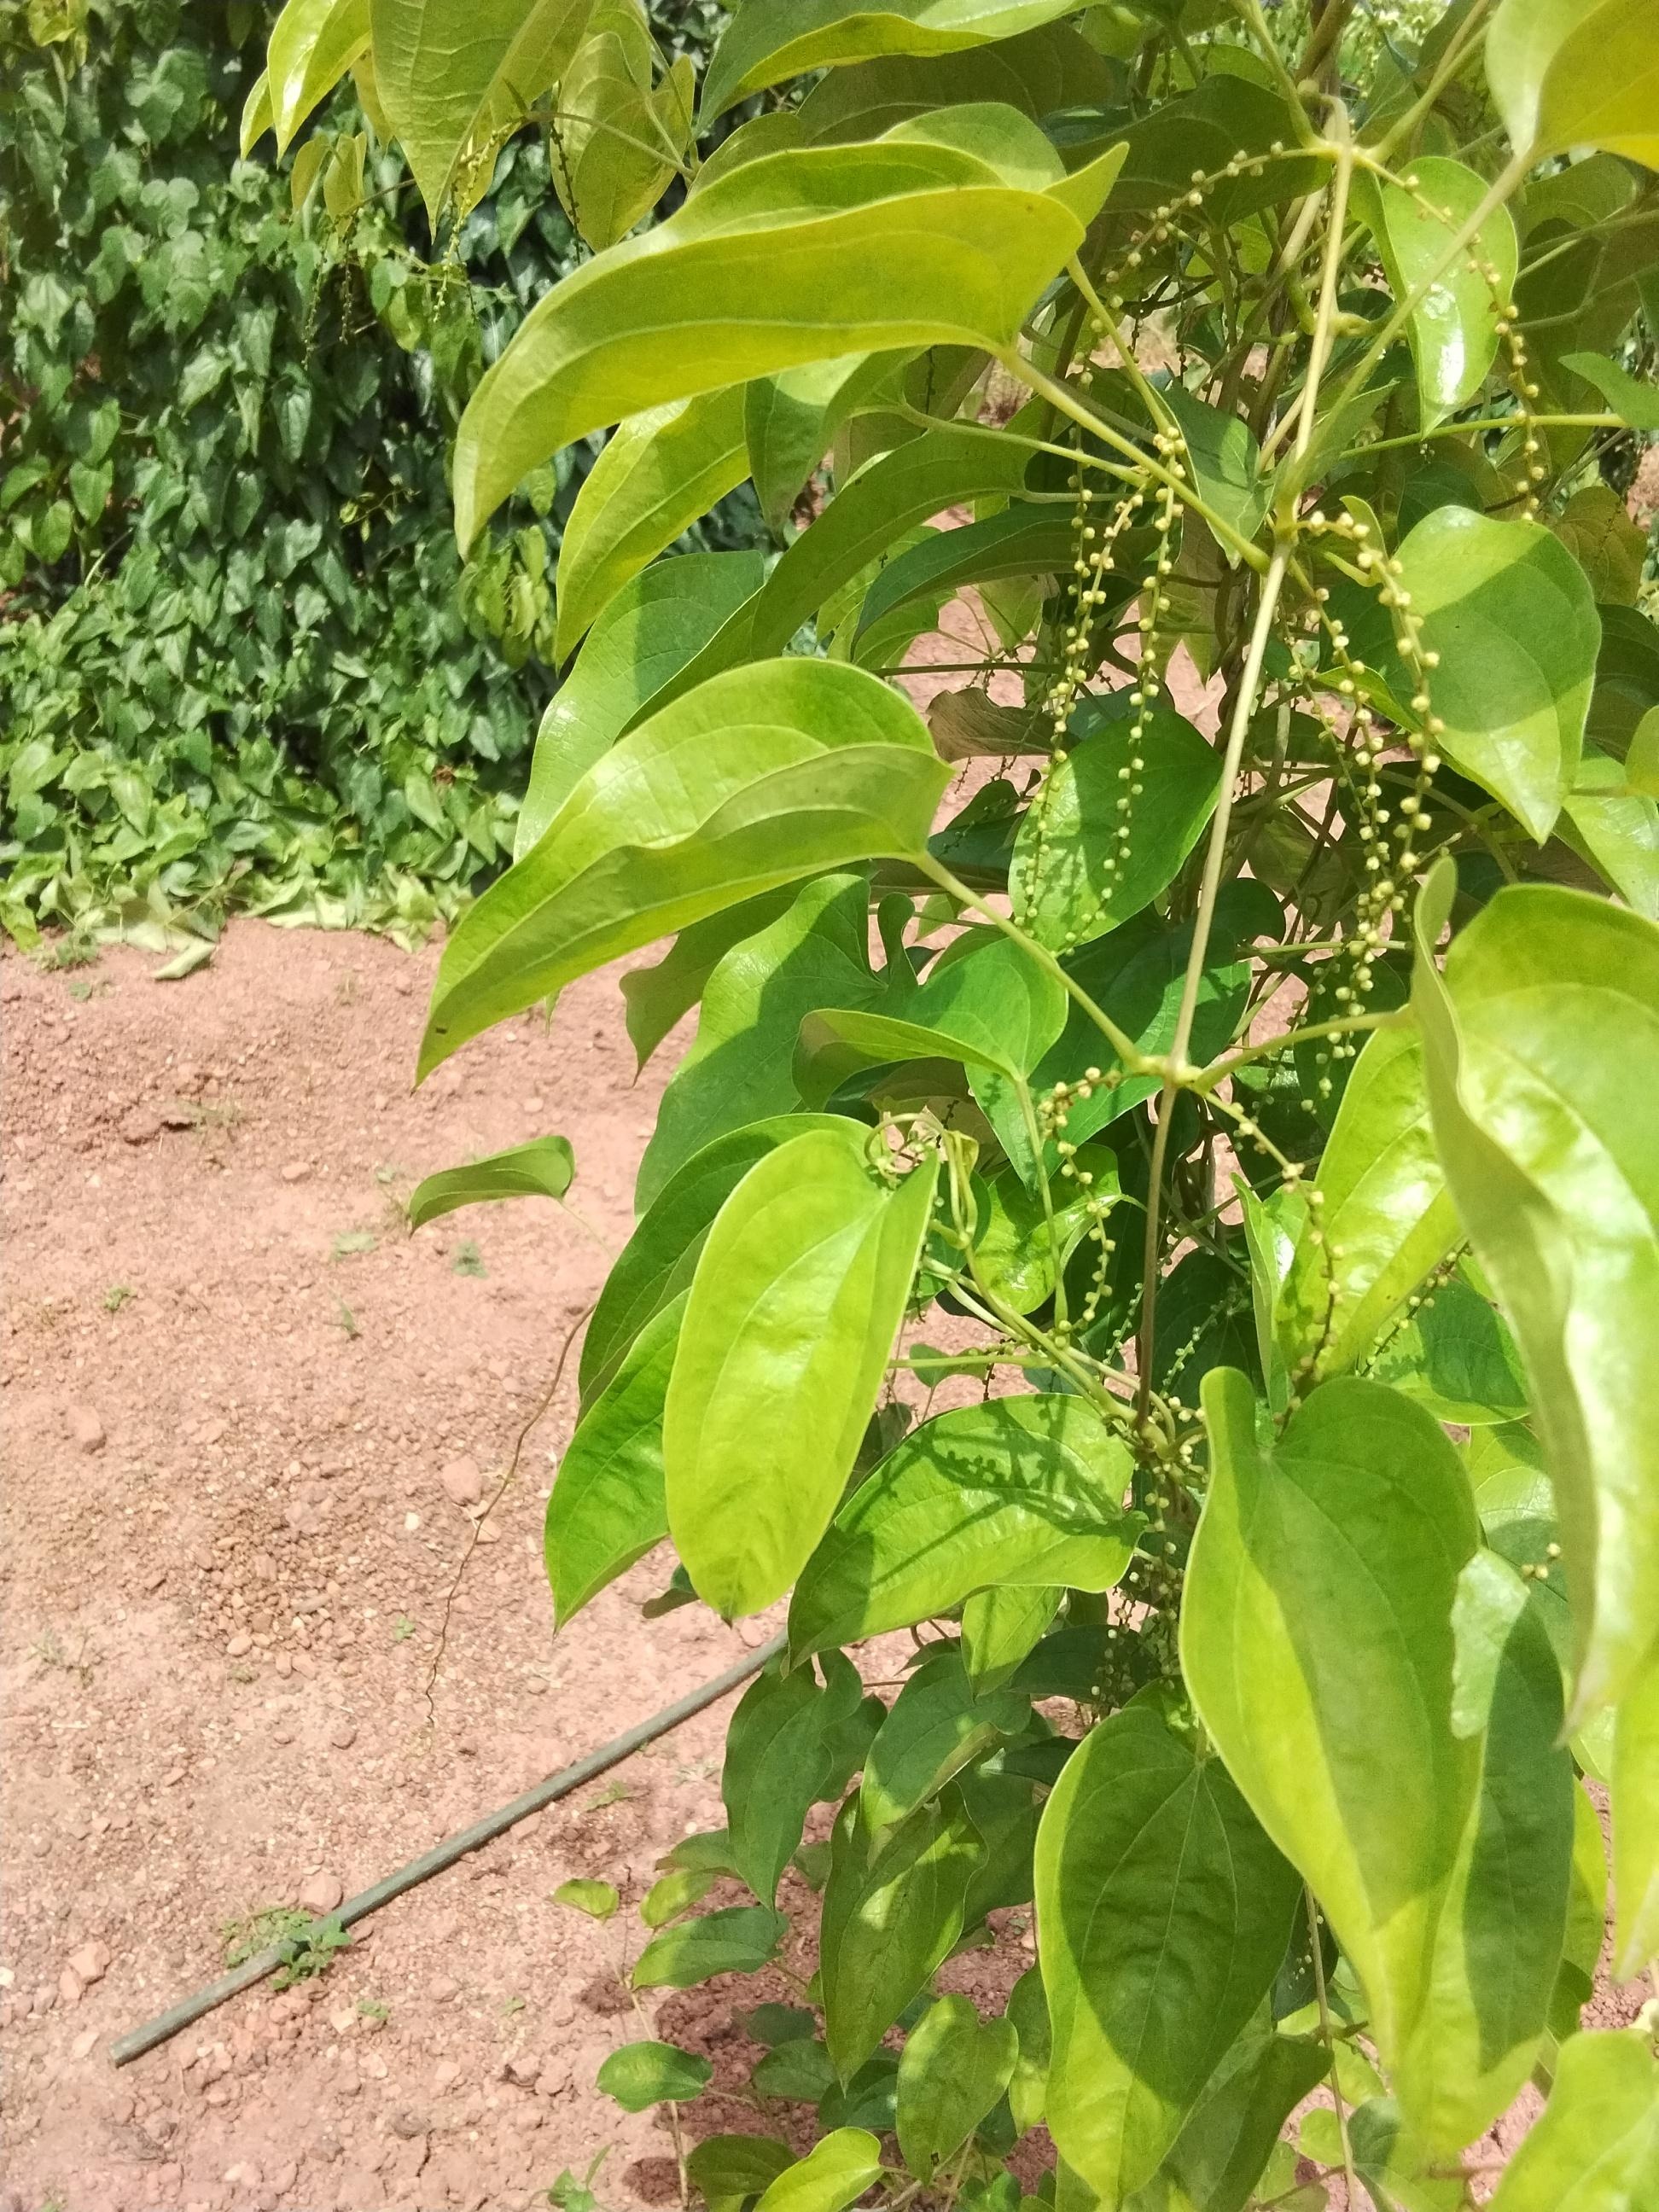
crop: yam
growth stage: flowering
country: Nigeria
